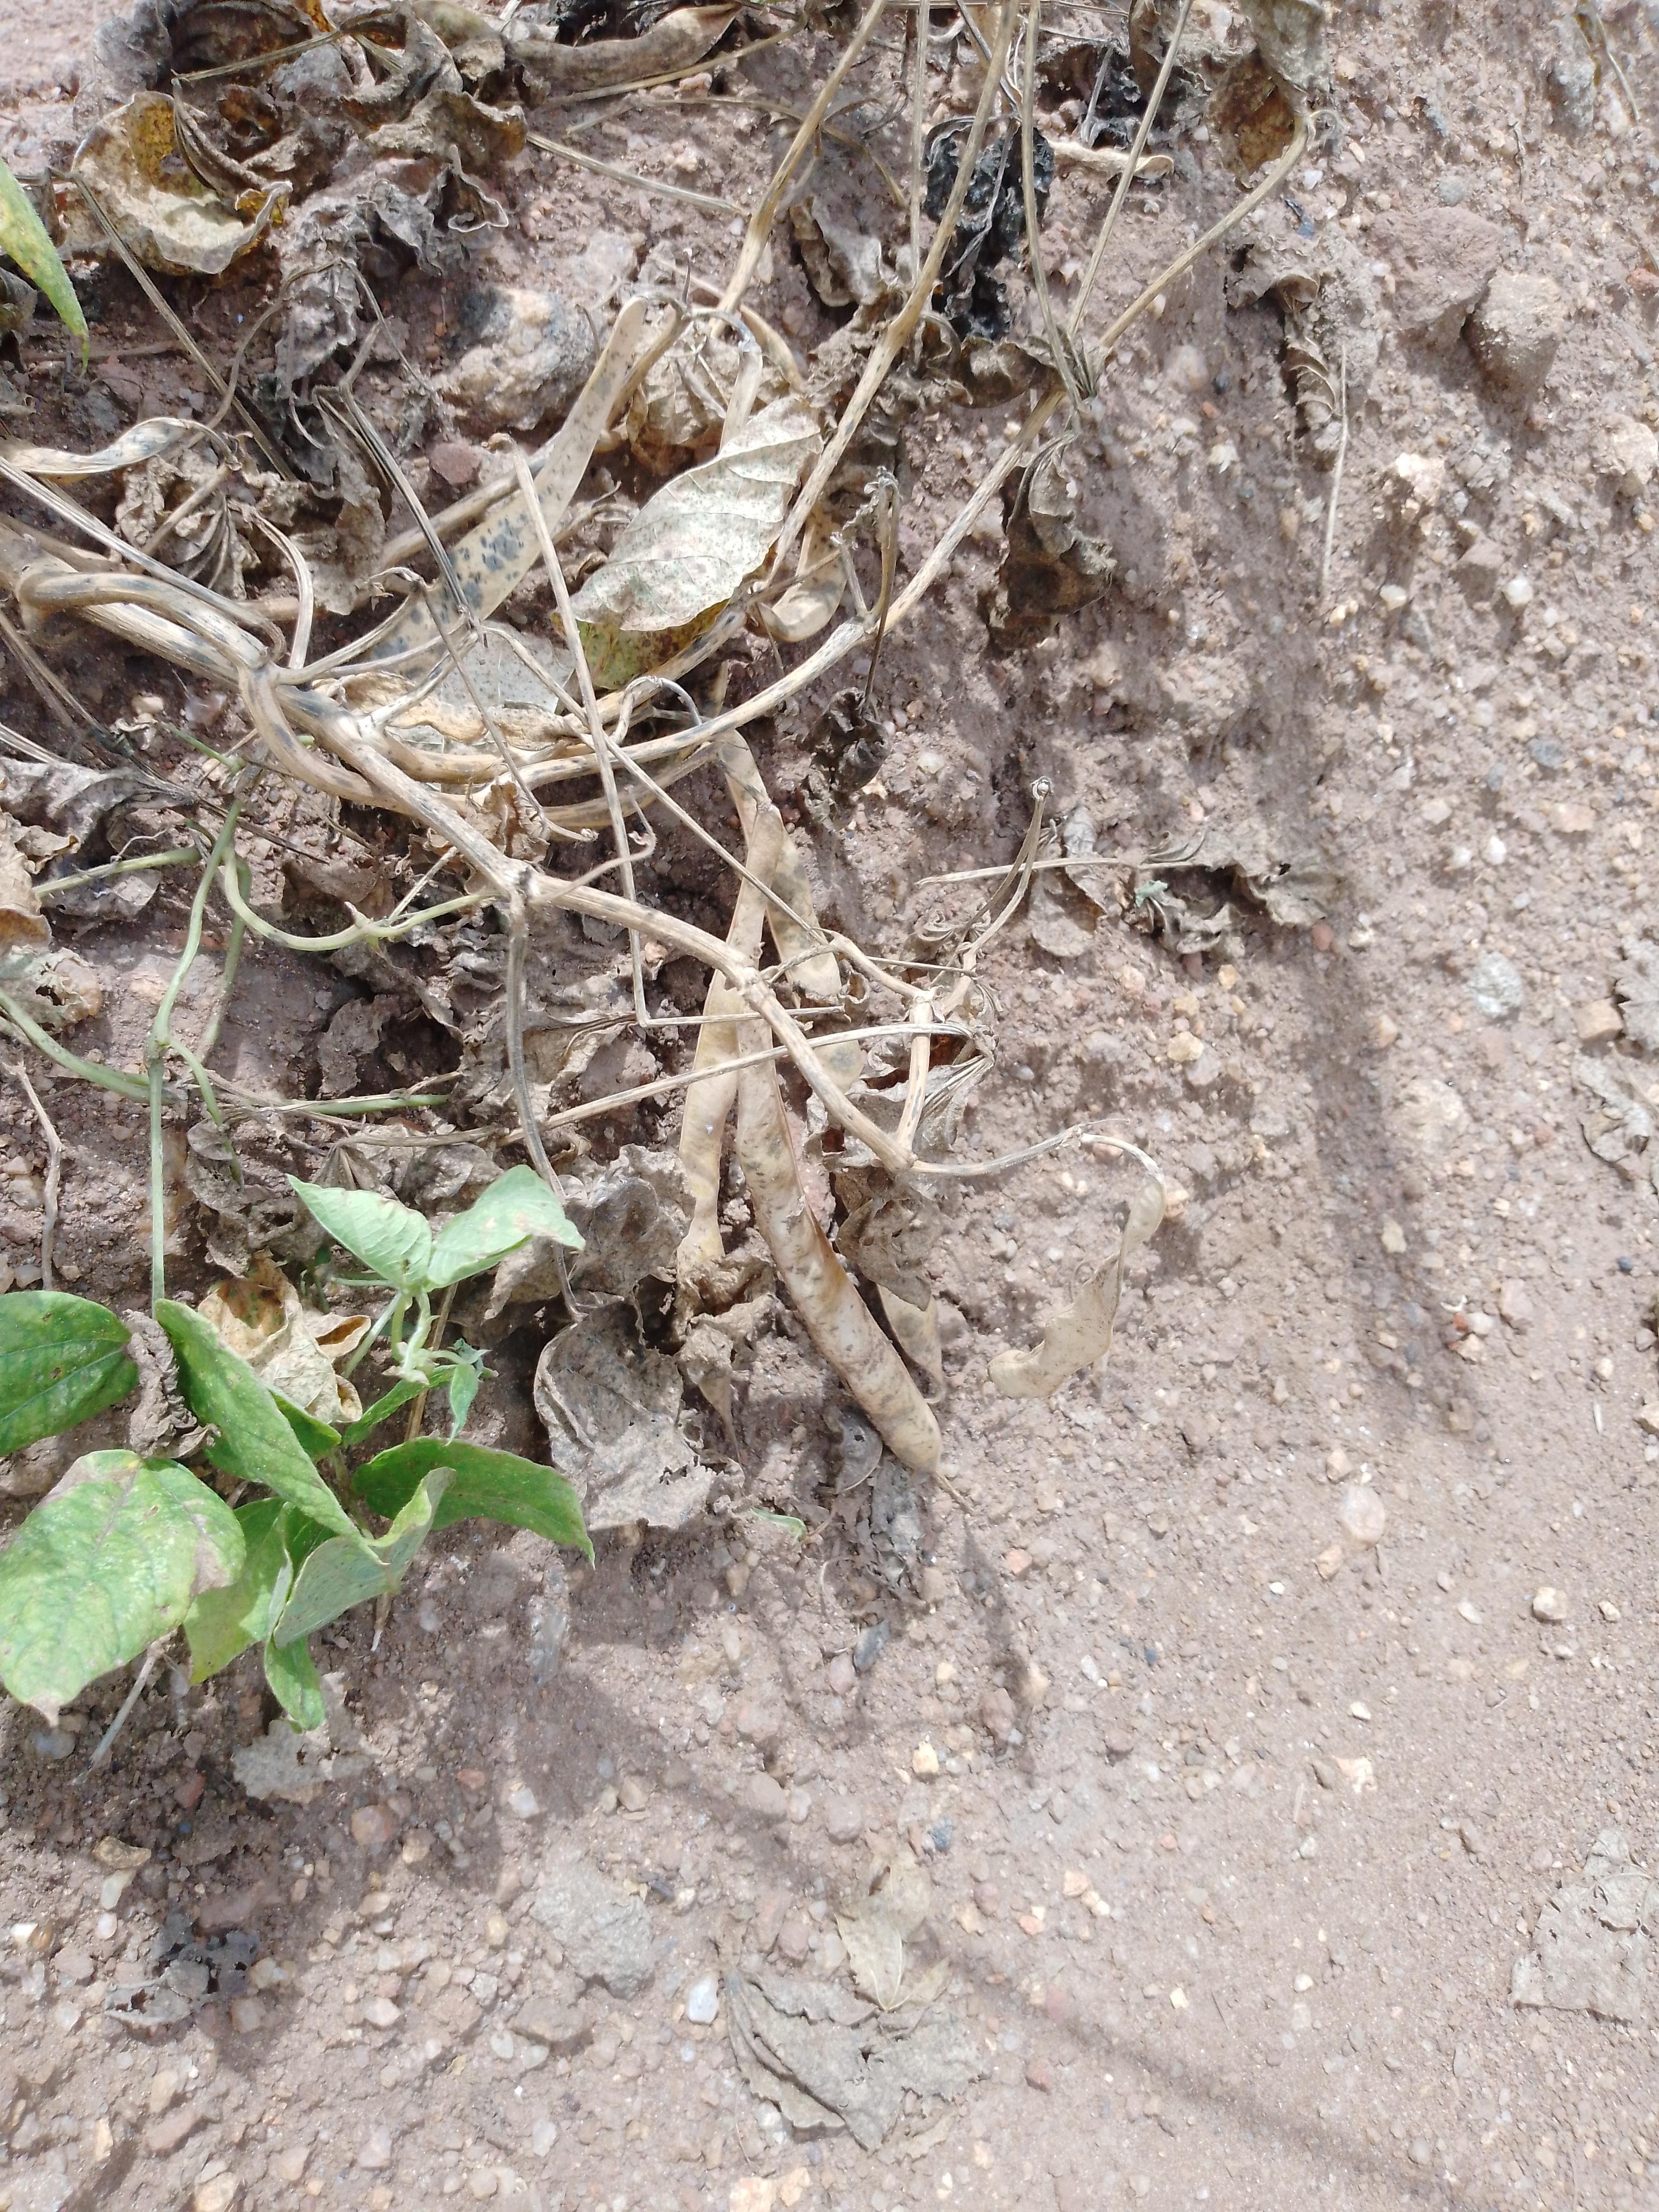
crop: common bean
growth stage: harvest maturity
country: Malawi
